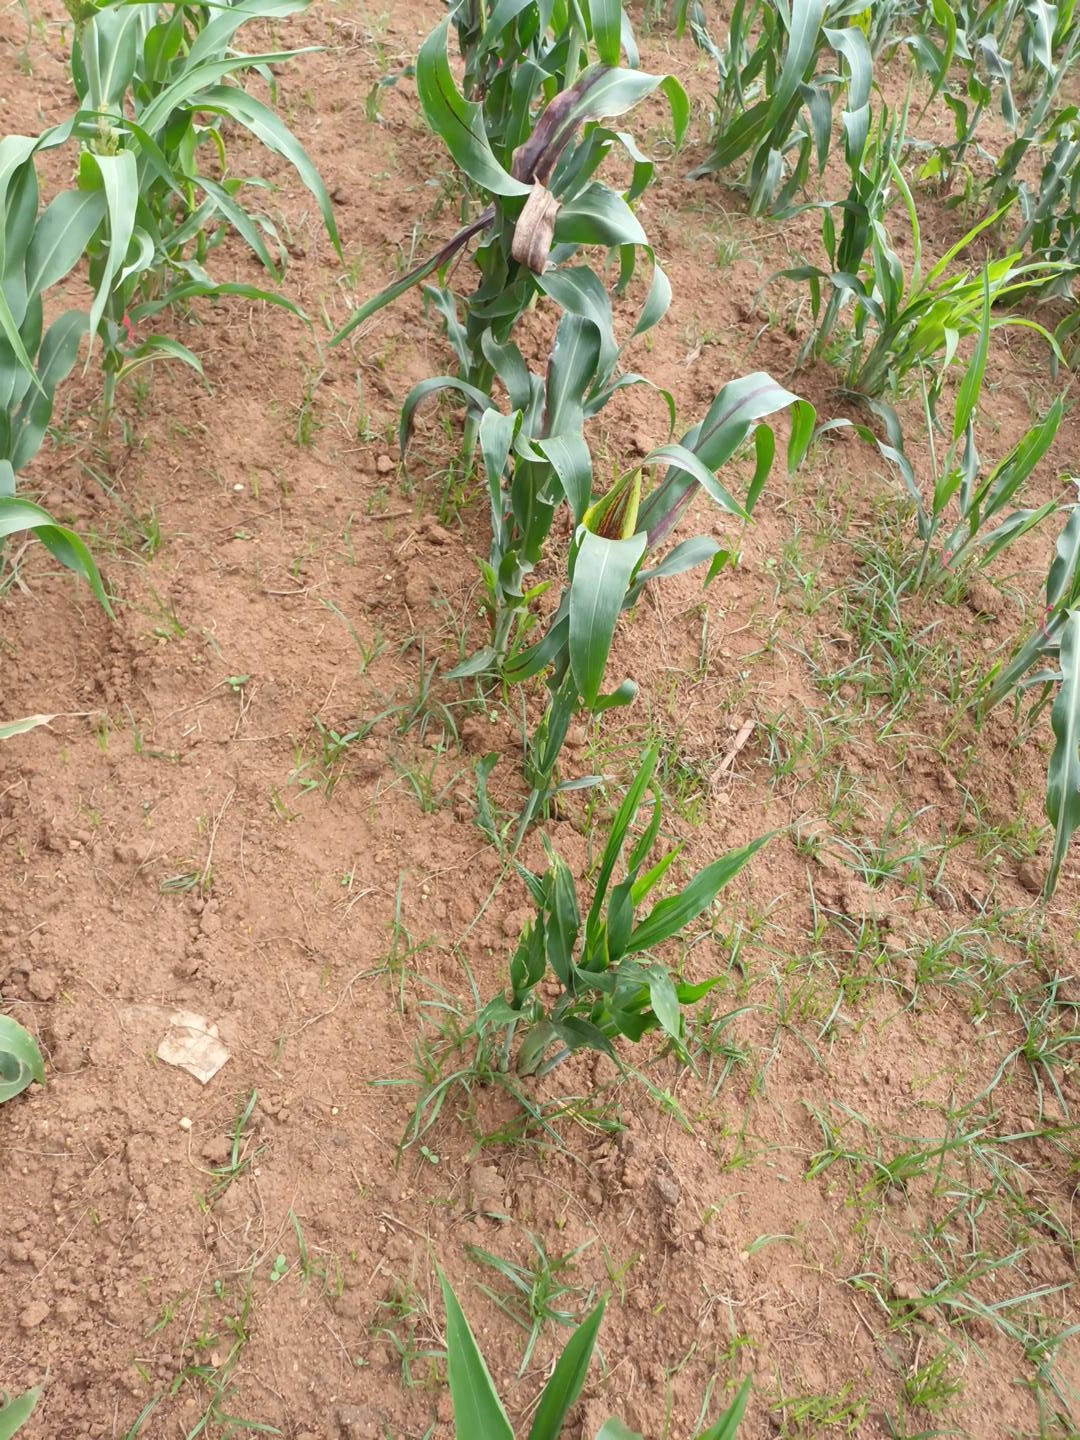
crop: sorghum
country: Kenya
